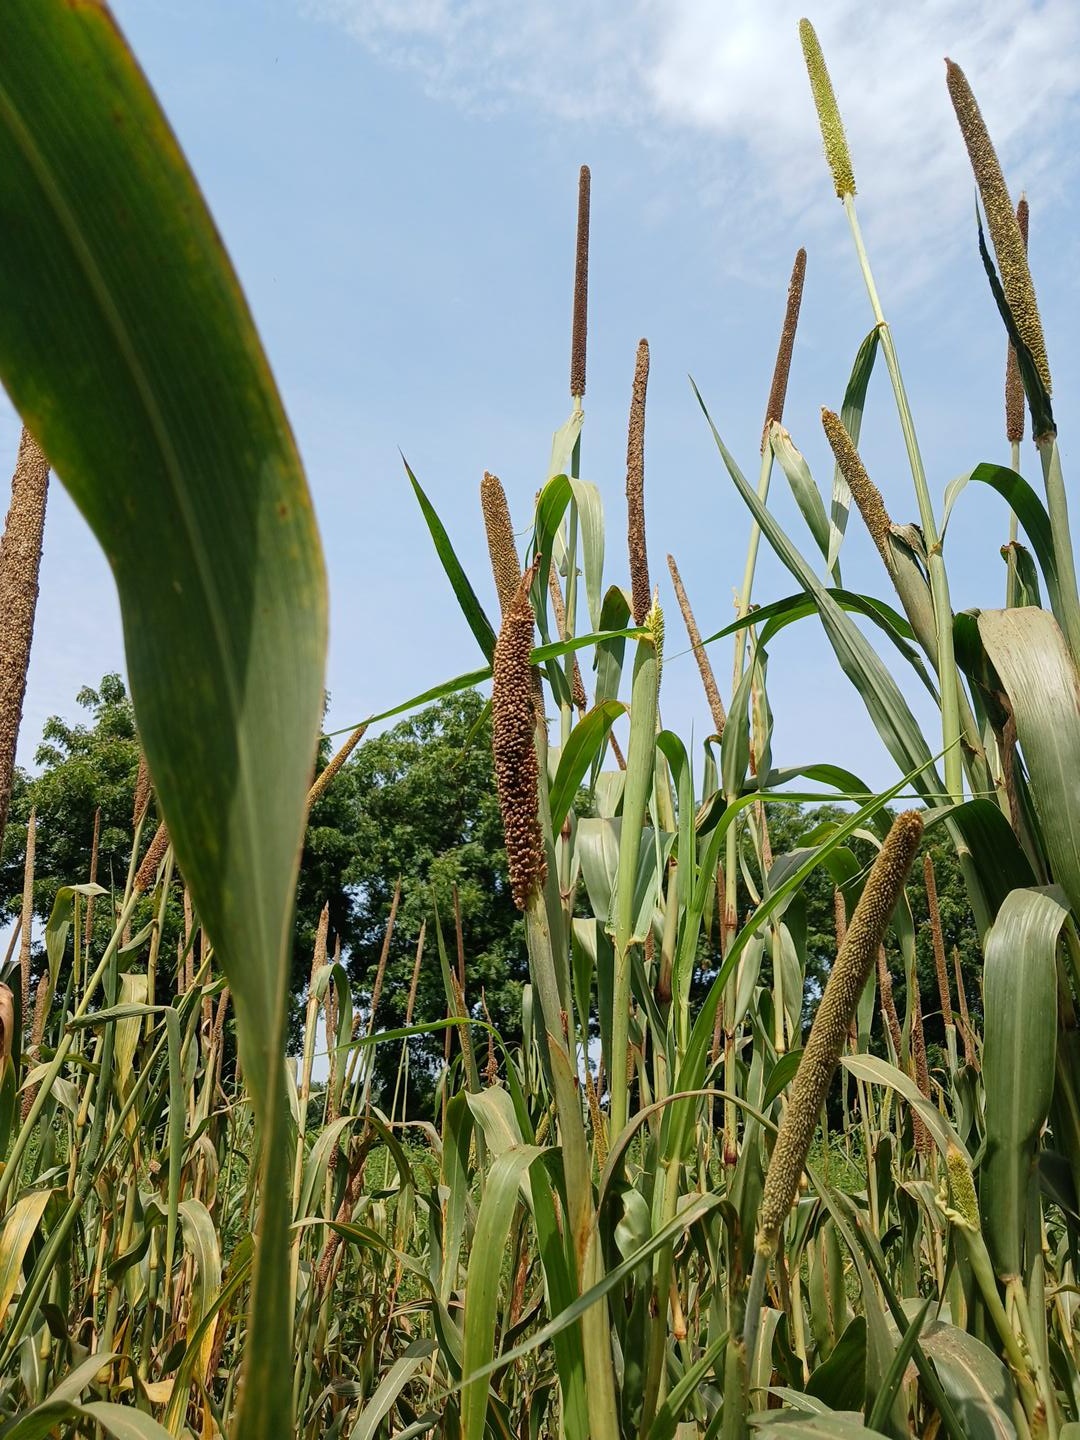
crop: pearl millet
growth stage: maturity
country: Senegal
